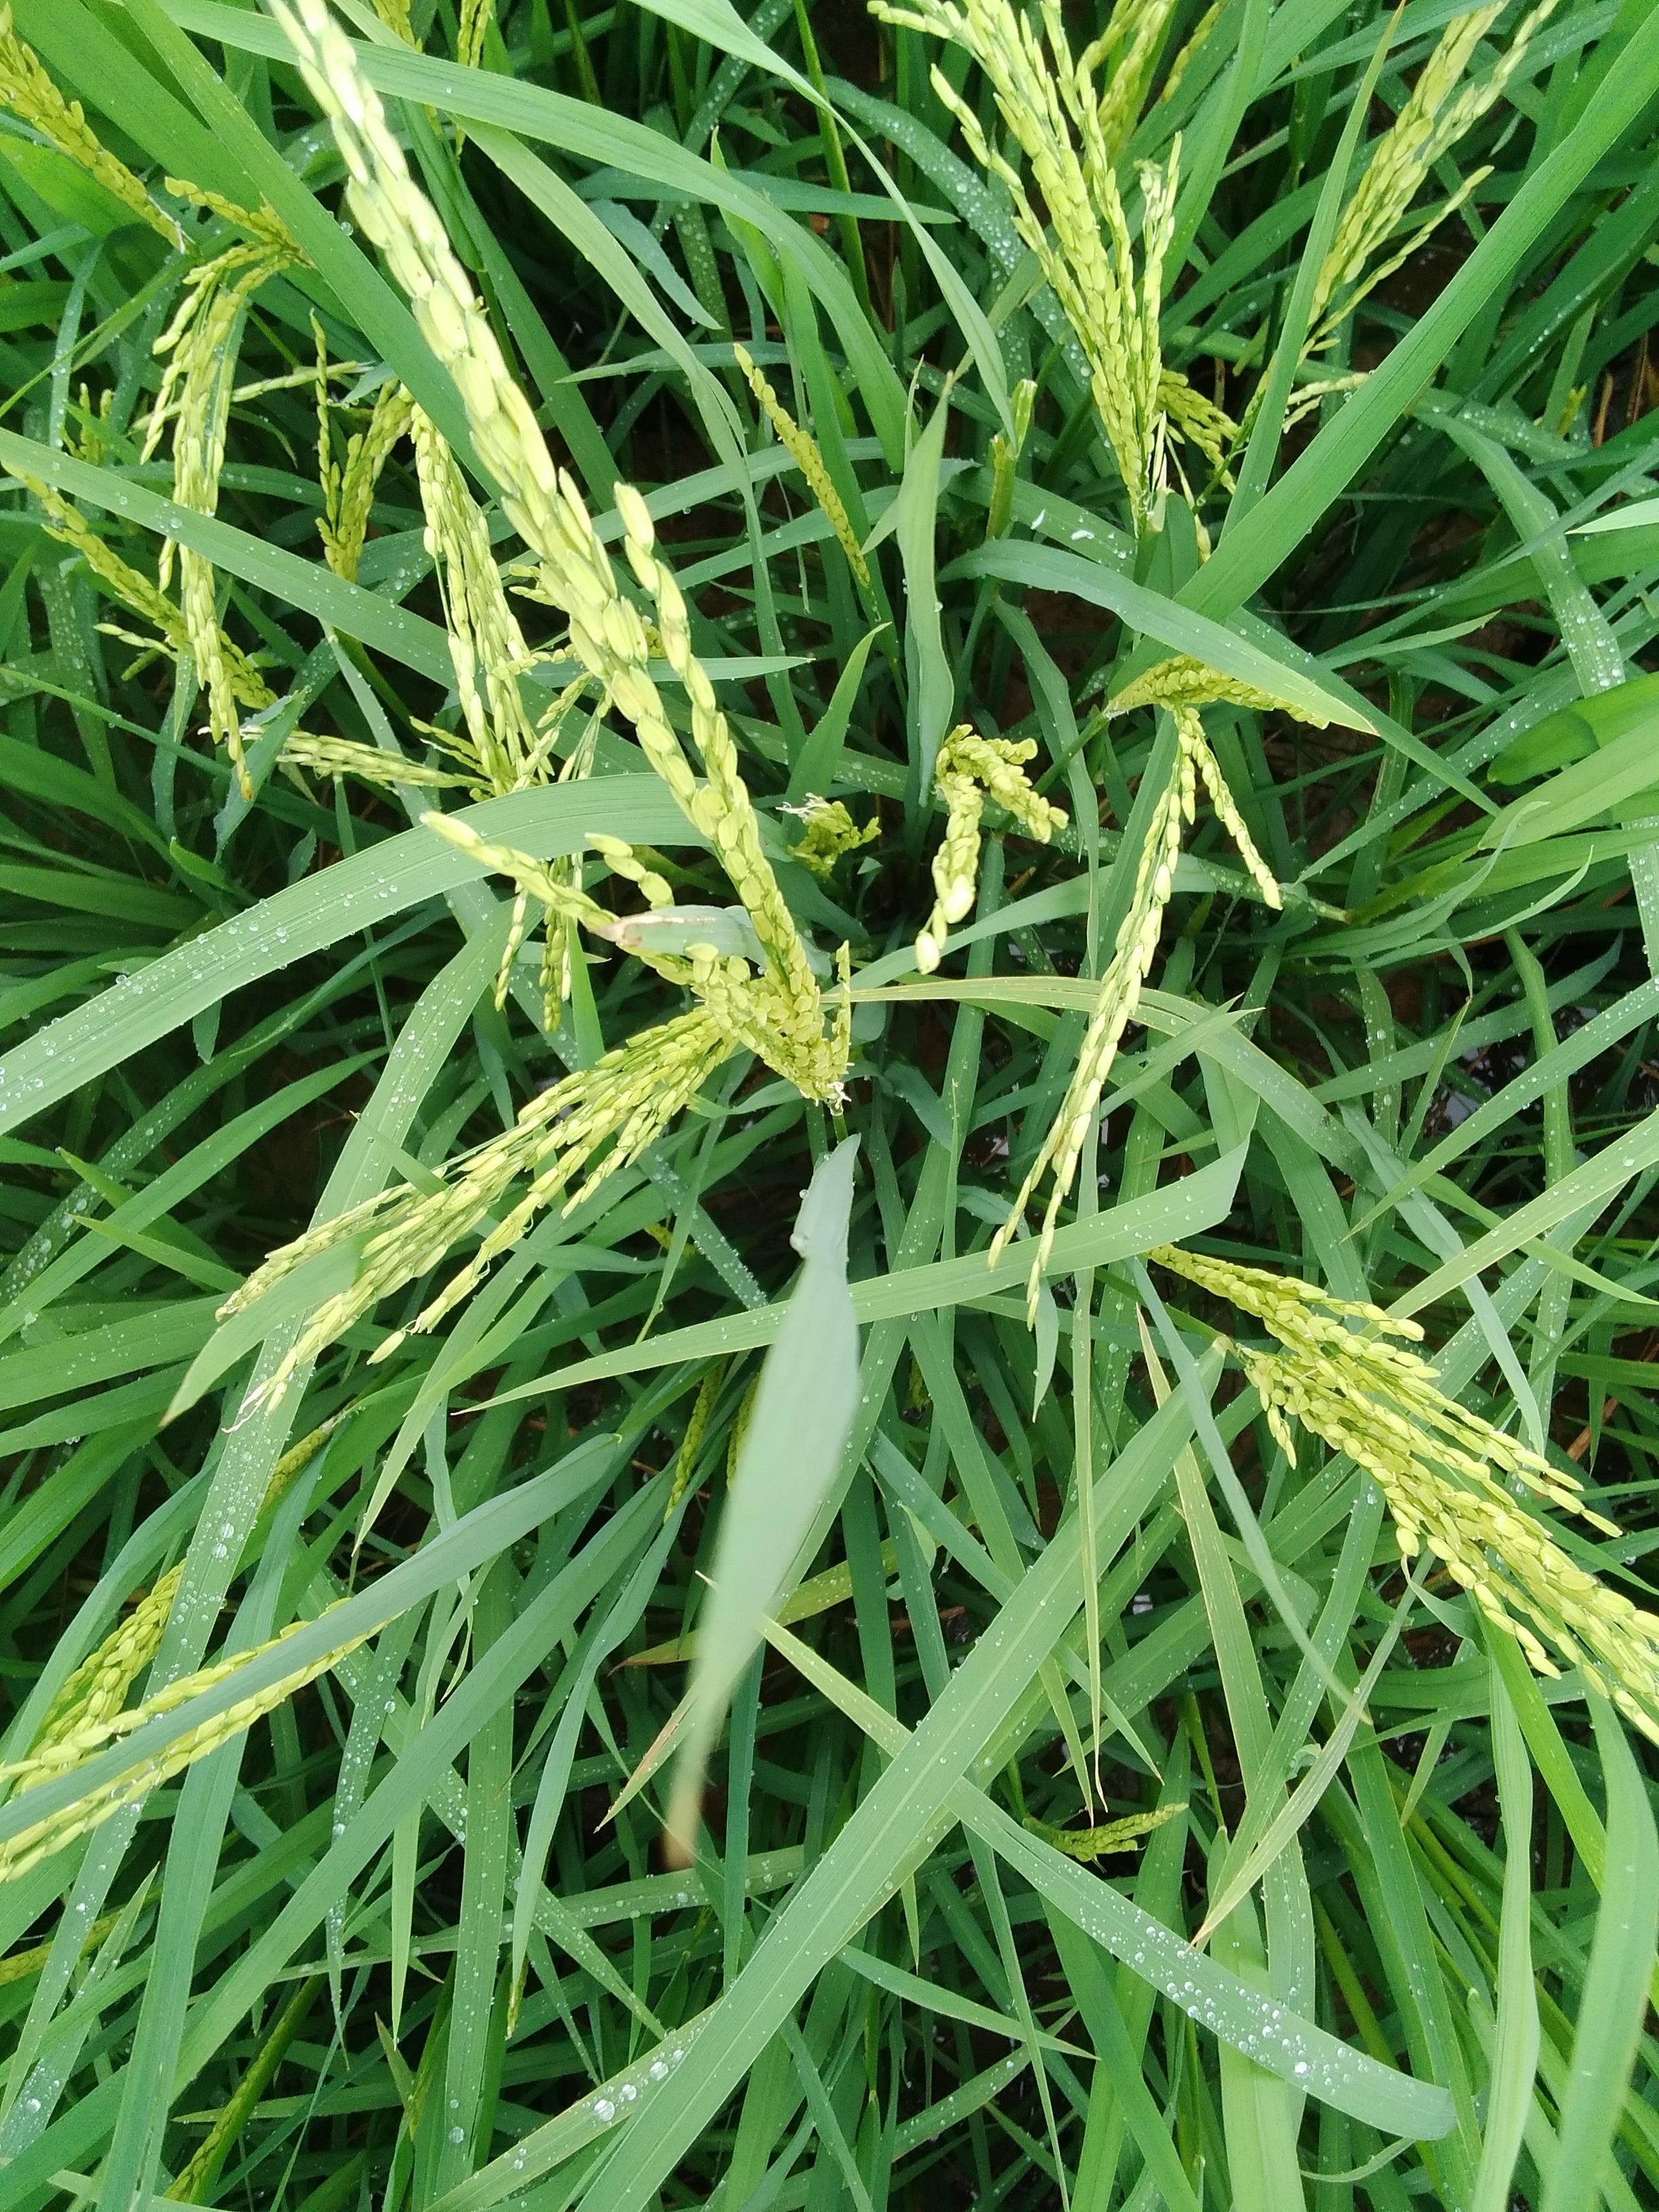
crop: rice
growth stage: flowering
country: Nigeria
